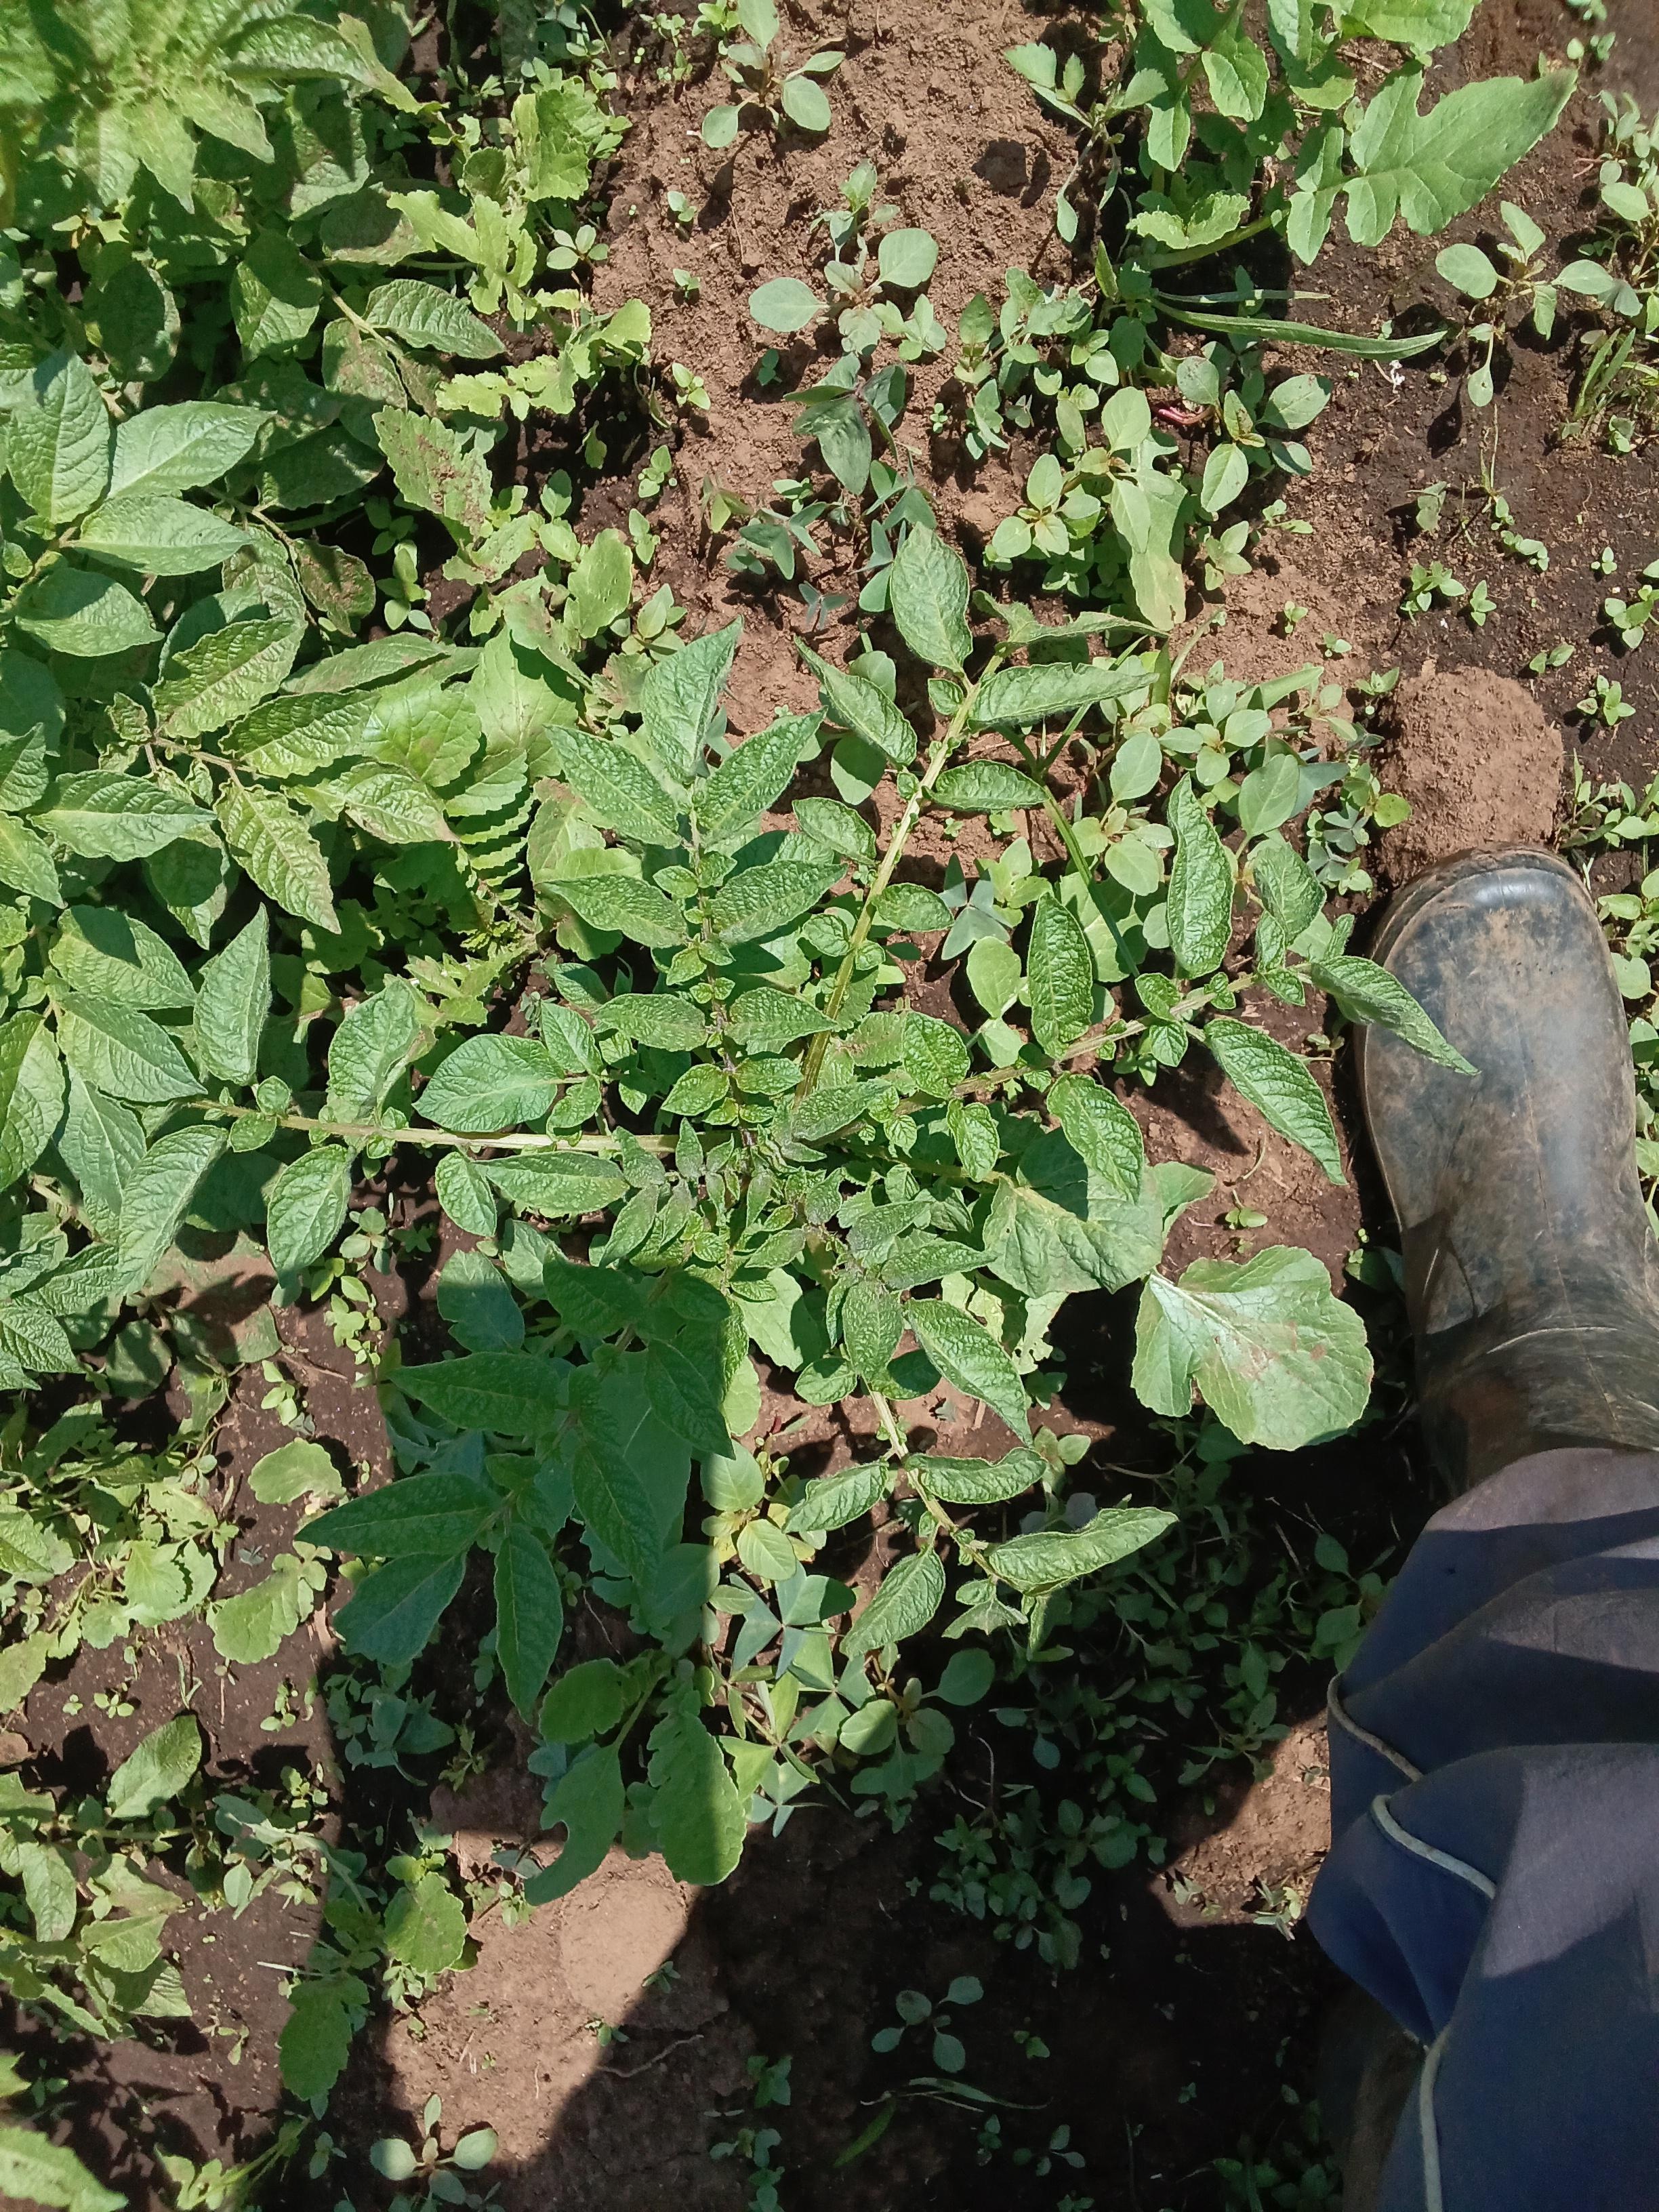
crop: potato
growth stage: vegetative
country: Kenya
